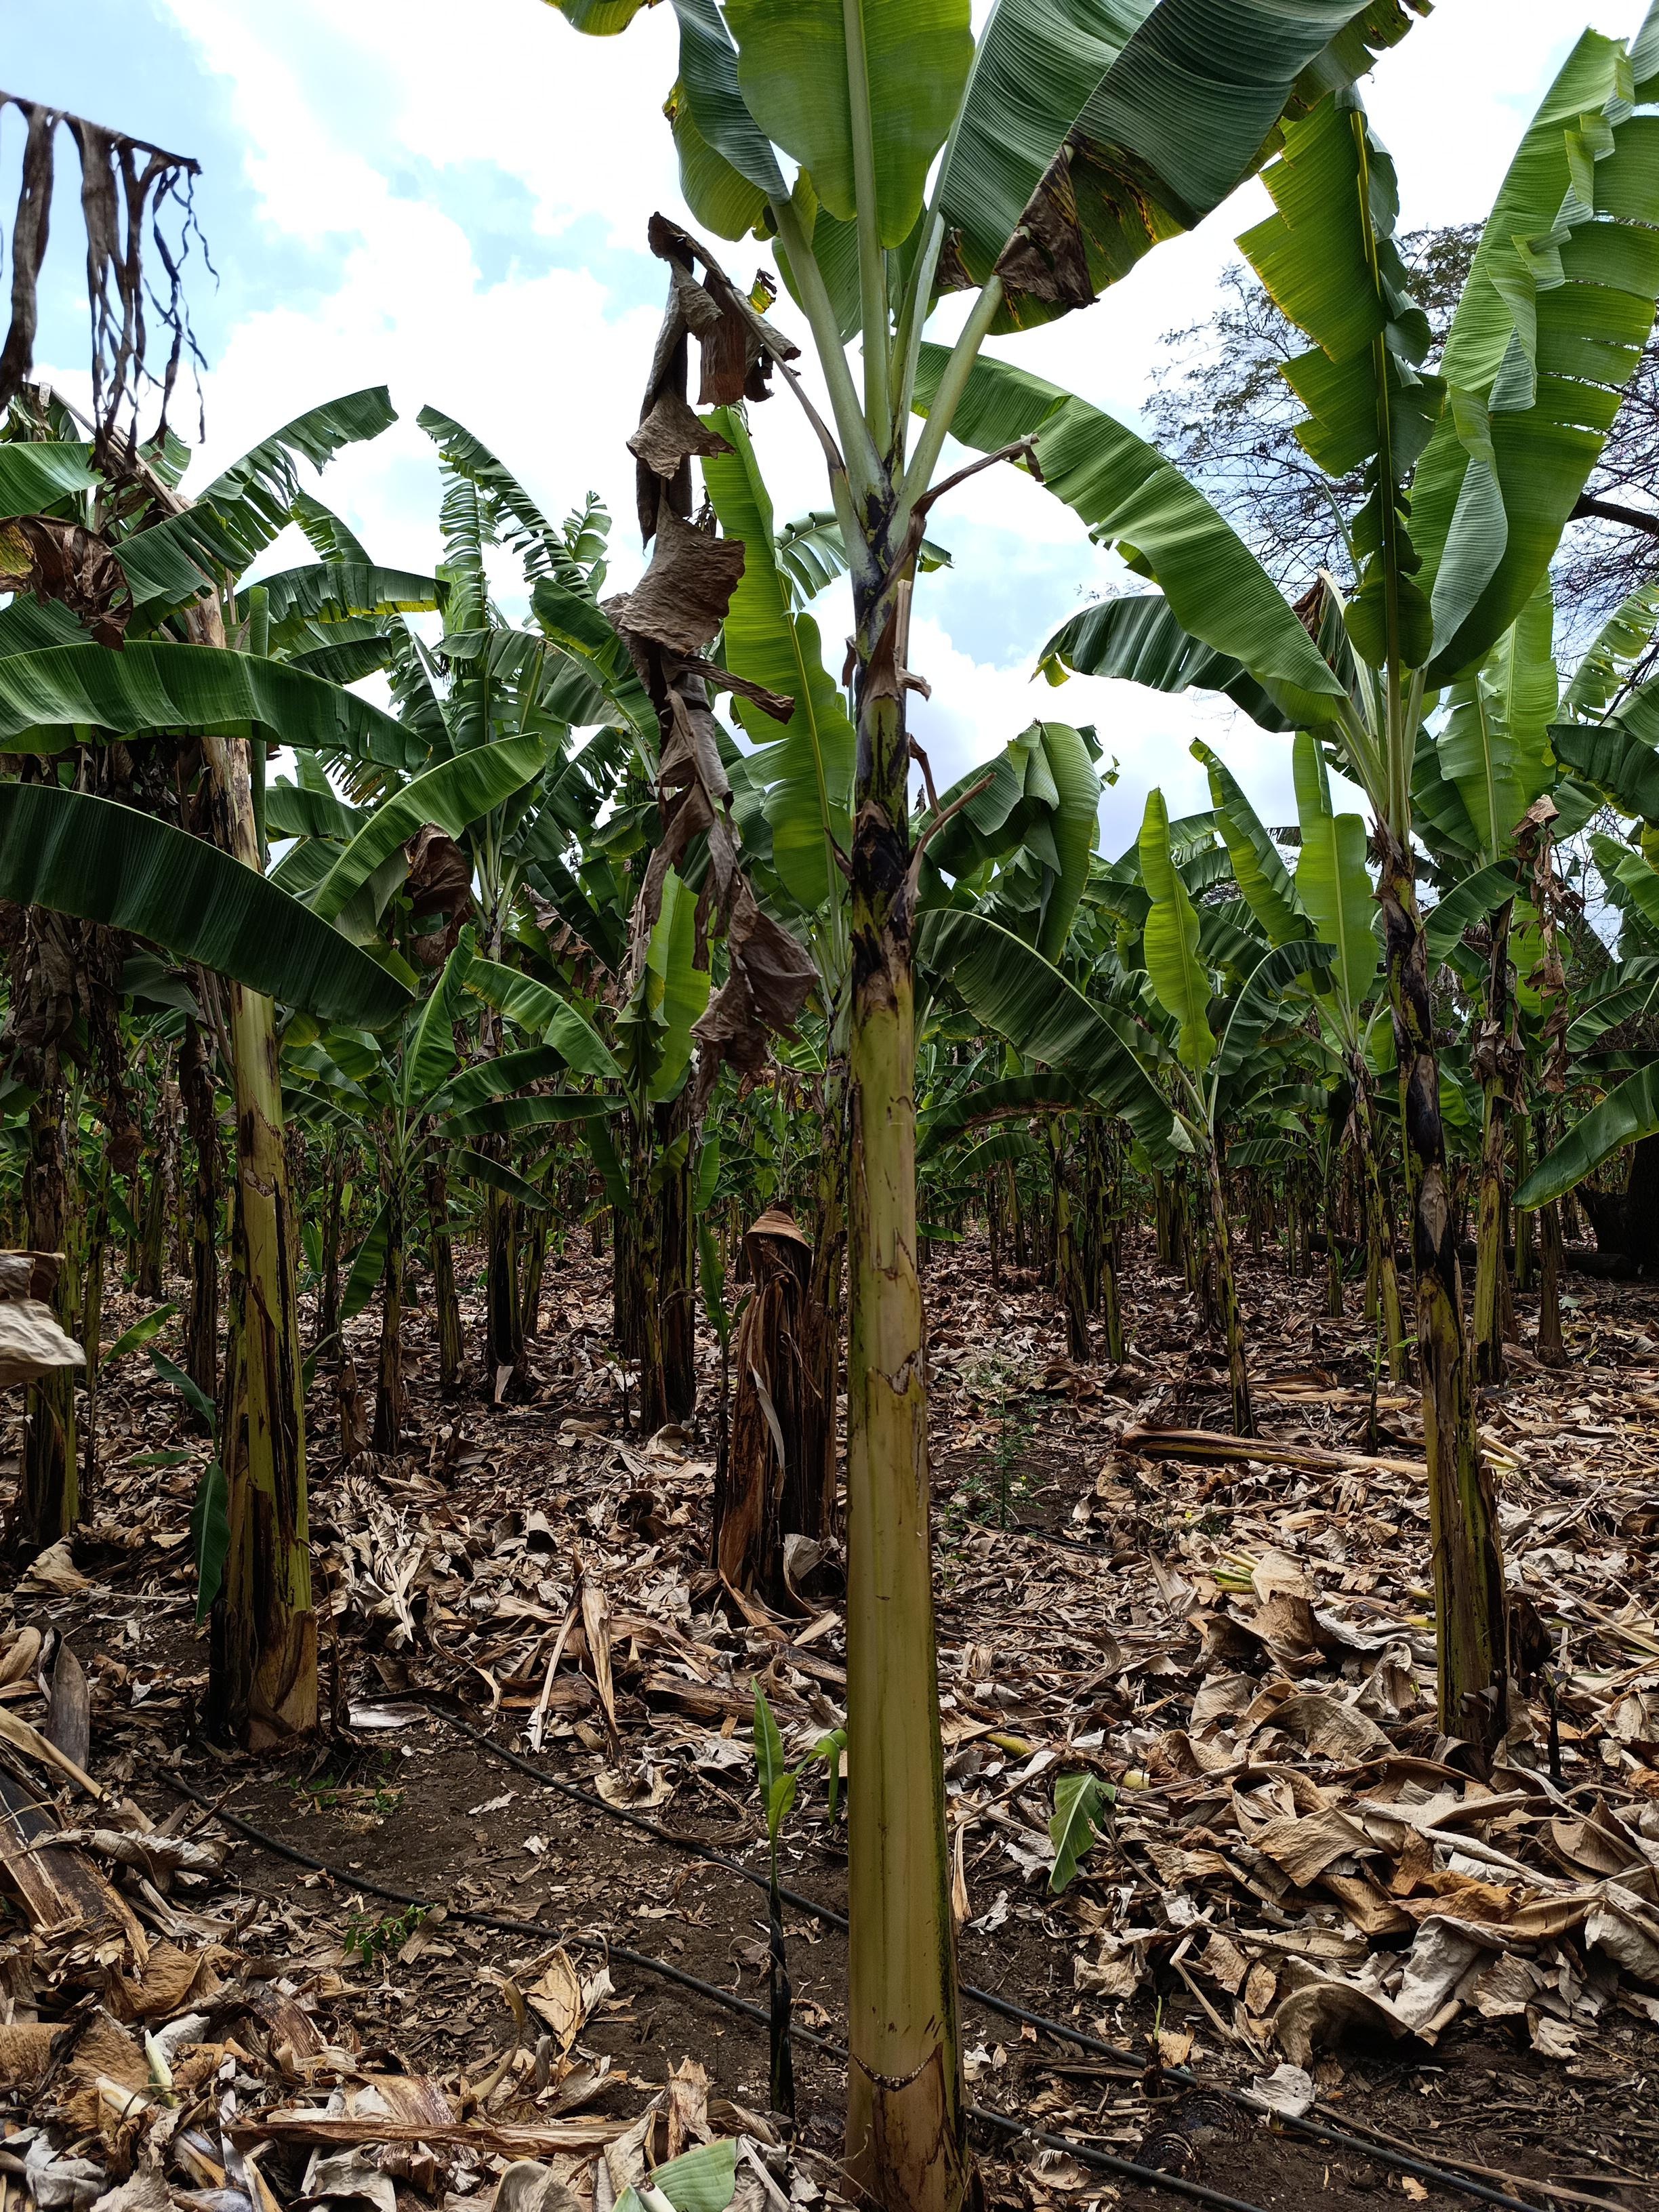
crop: banana
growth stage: vegetative
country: Tanzania
